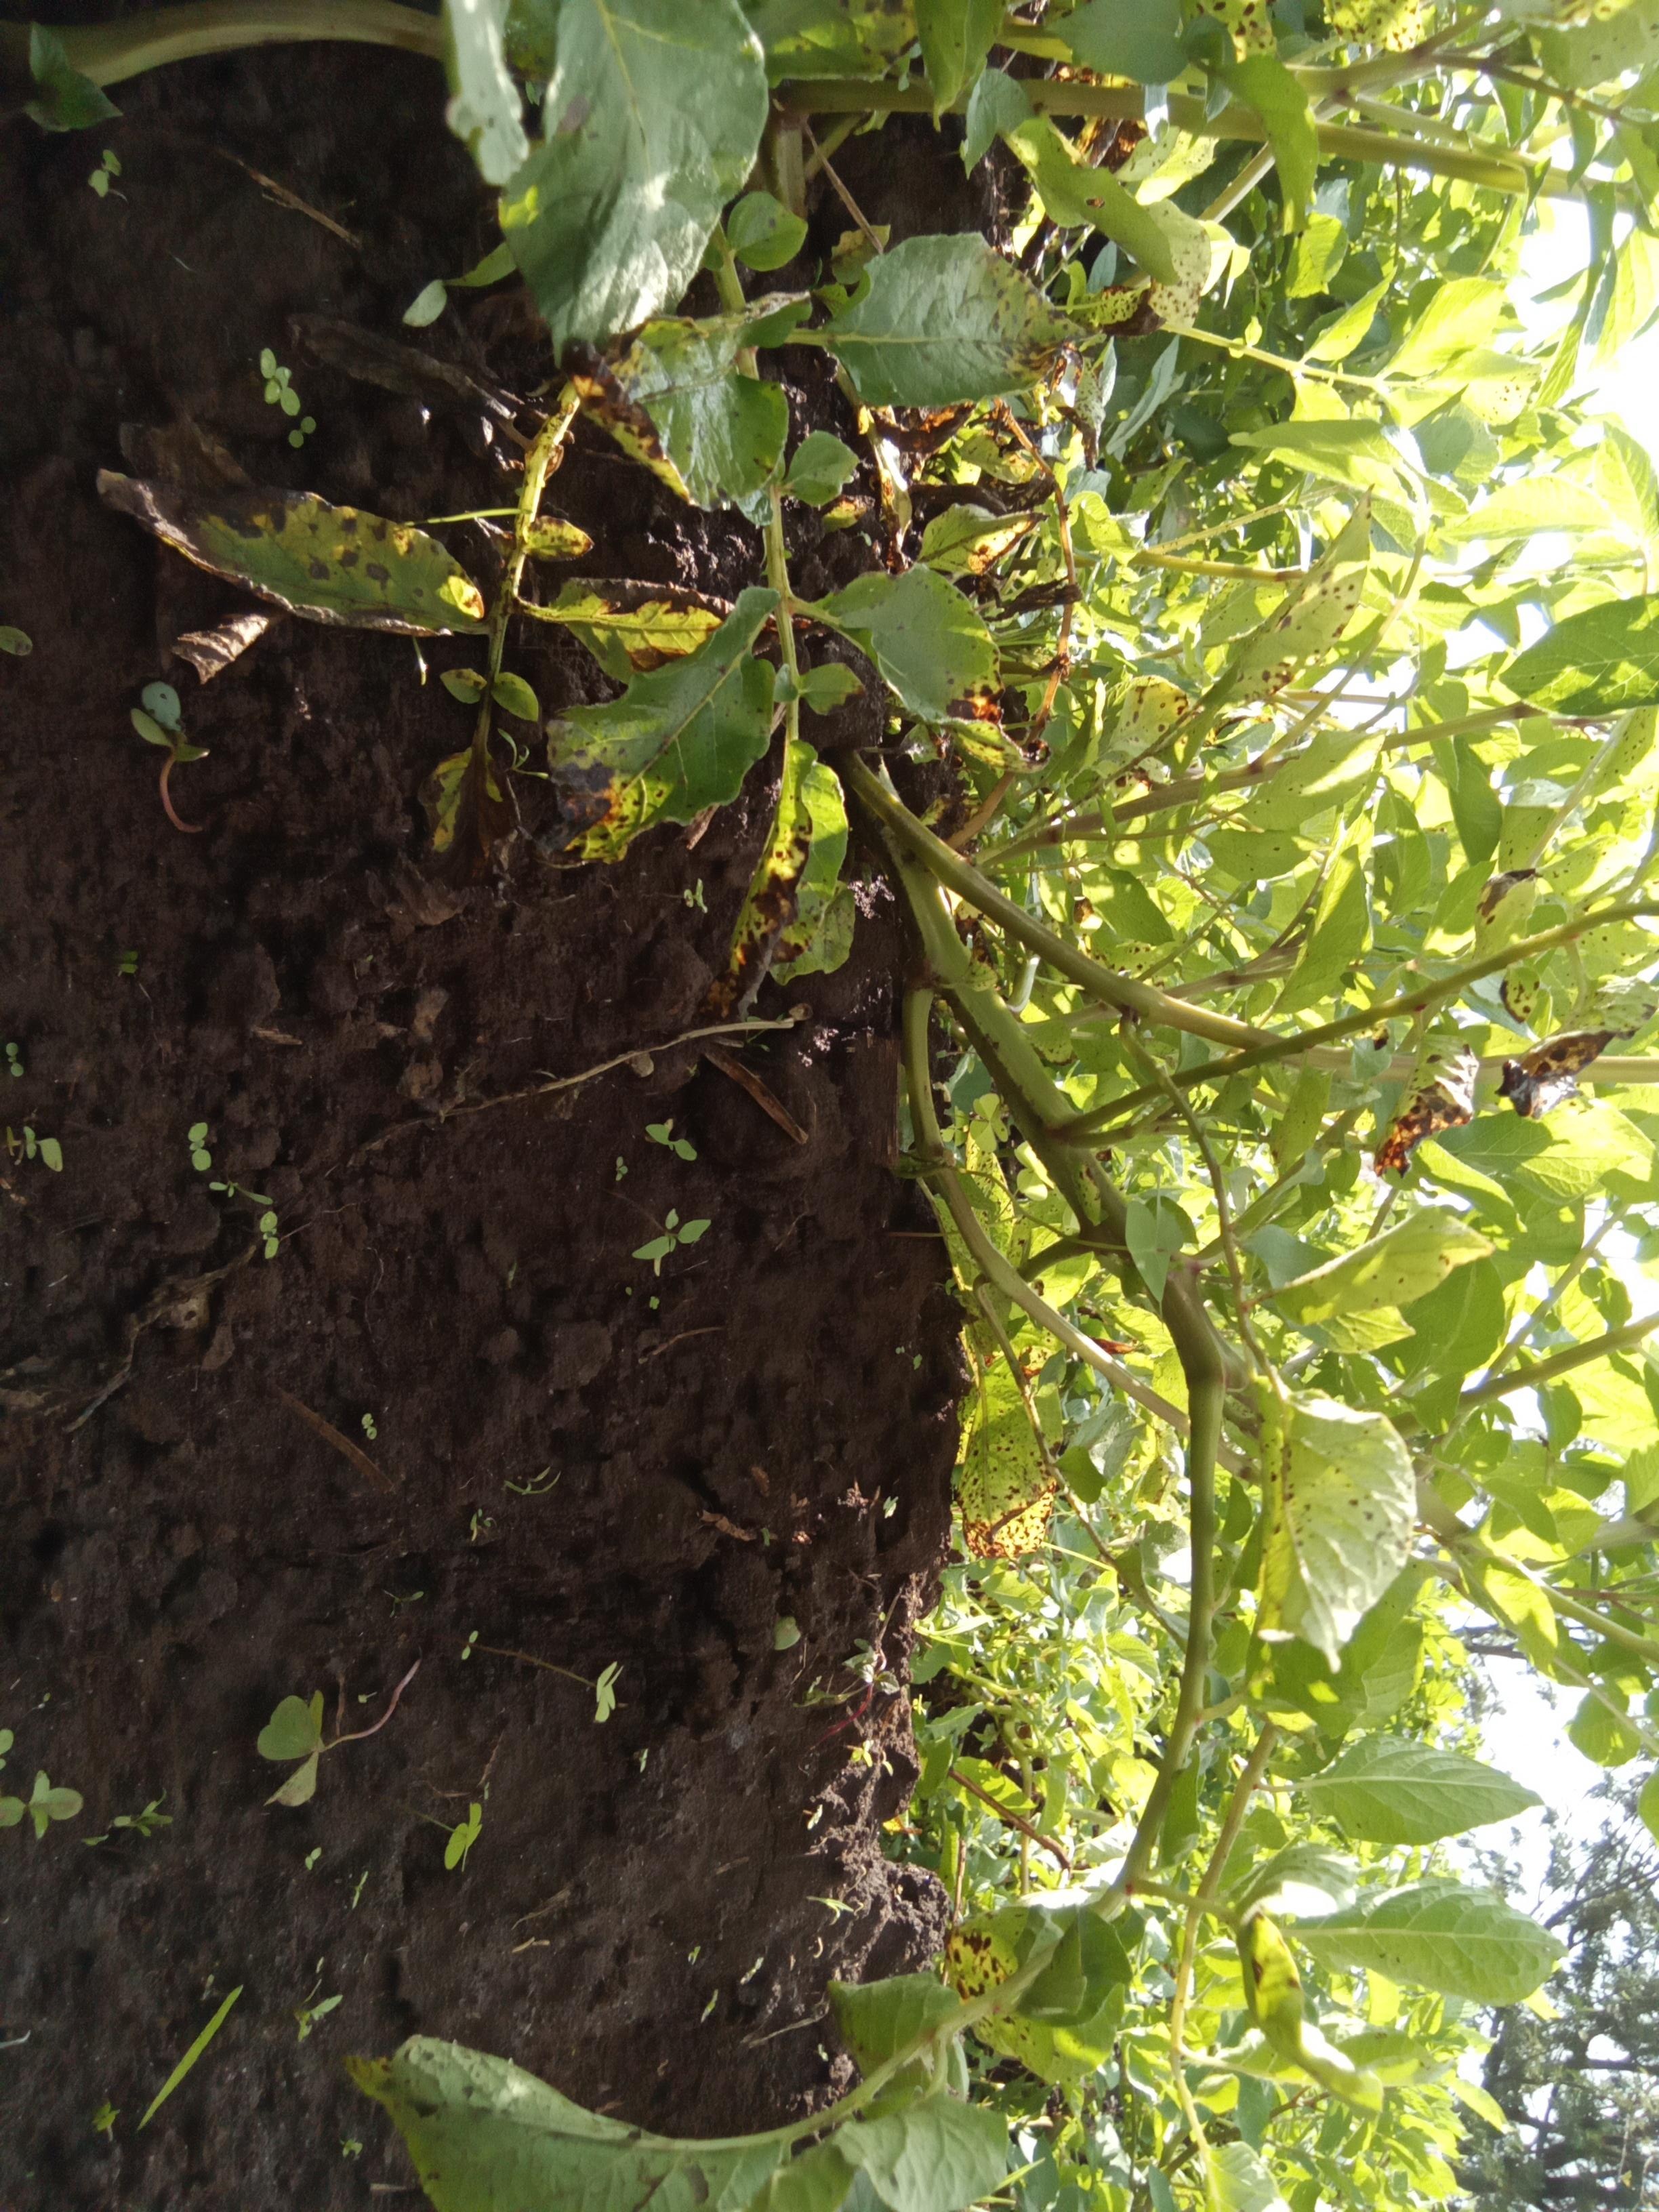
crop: potato
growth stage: flowering
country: Kenya
